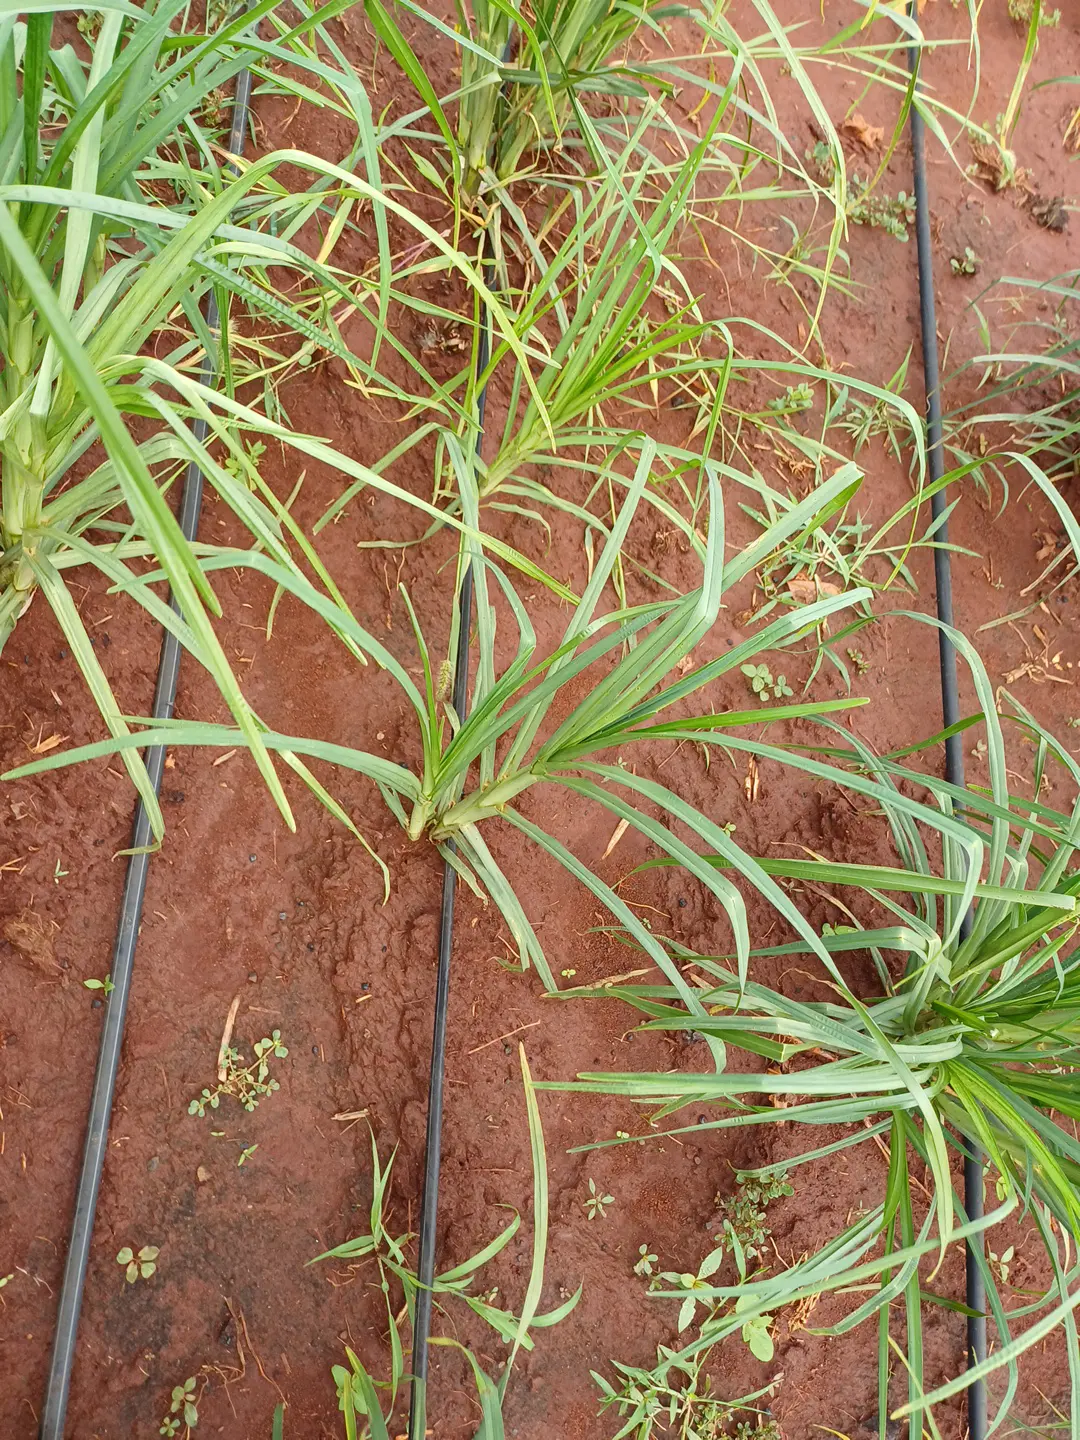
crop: finger millet
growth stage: vegetative
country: Kenya
